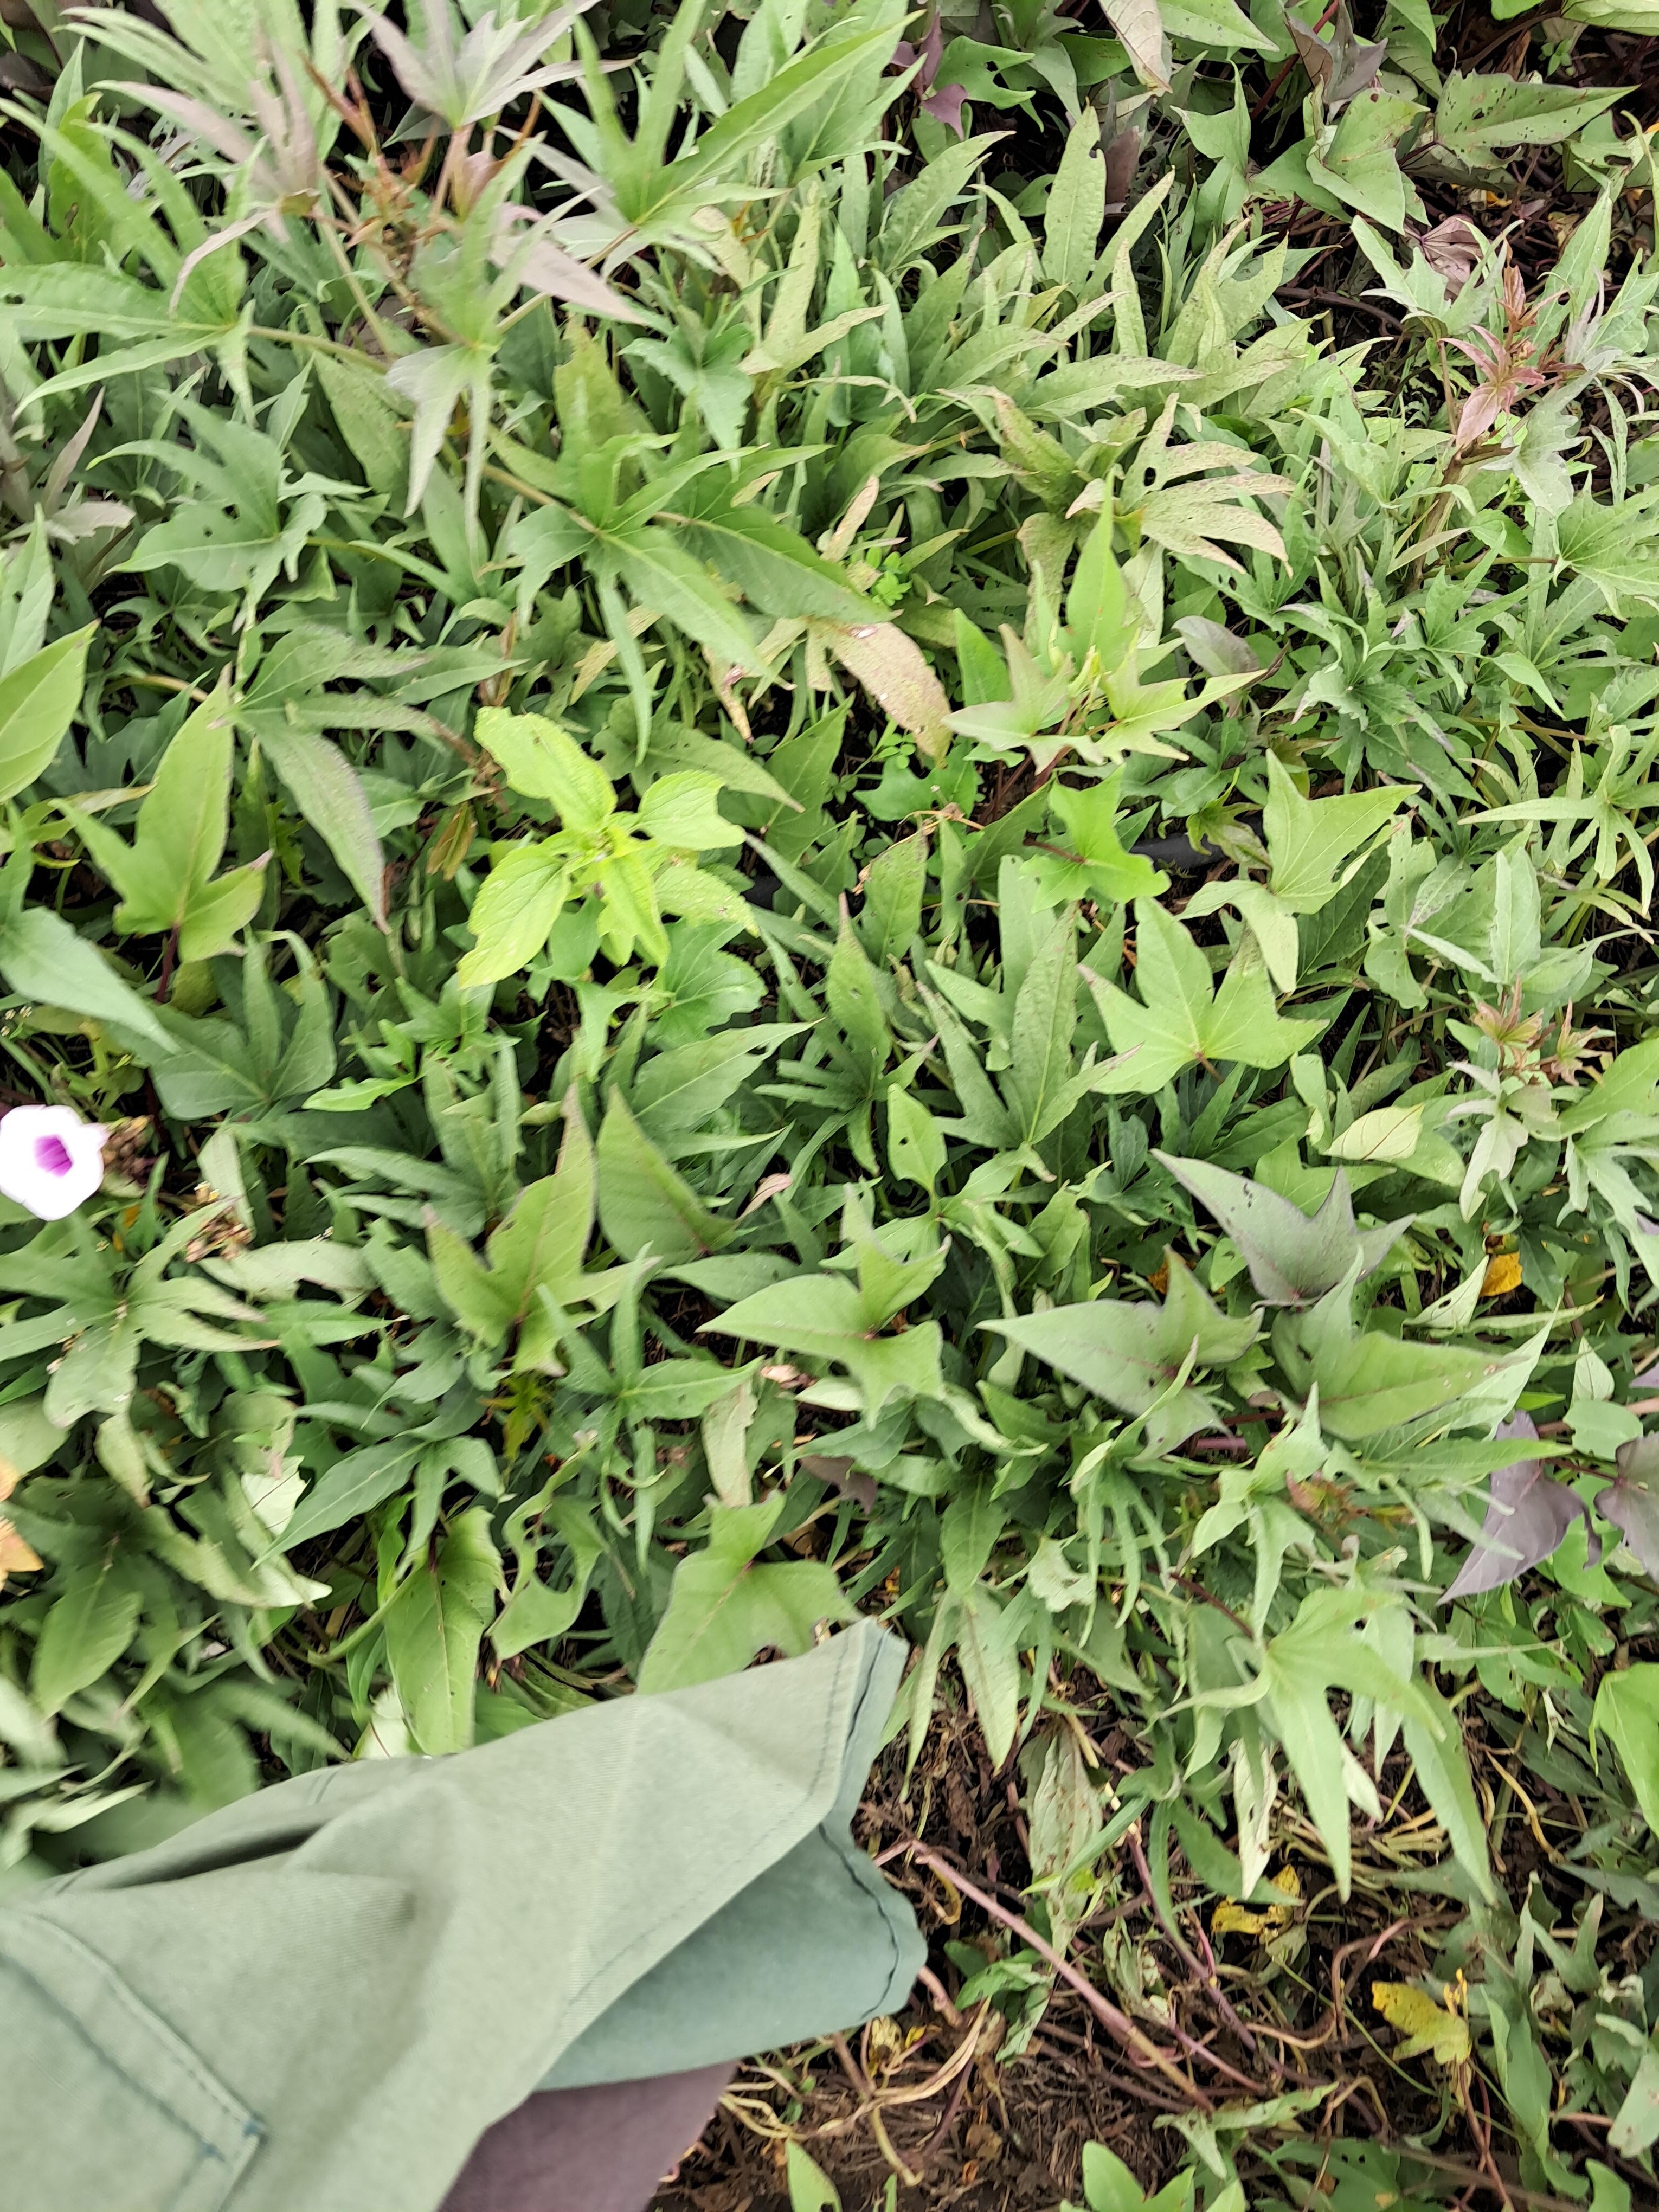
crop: sweet potato
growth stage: vegetative
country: Tanzania
